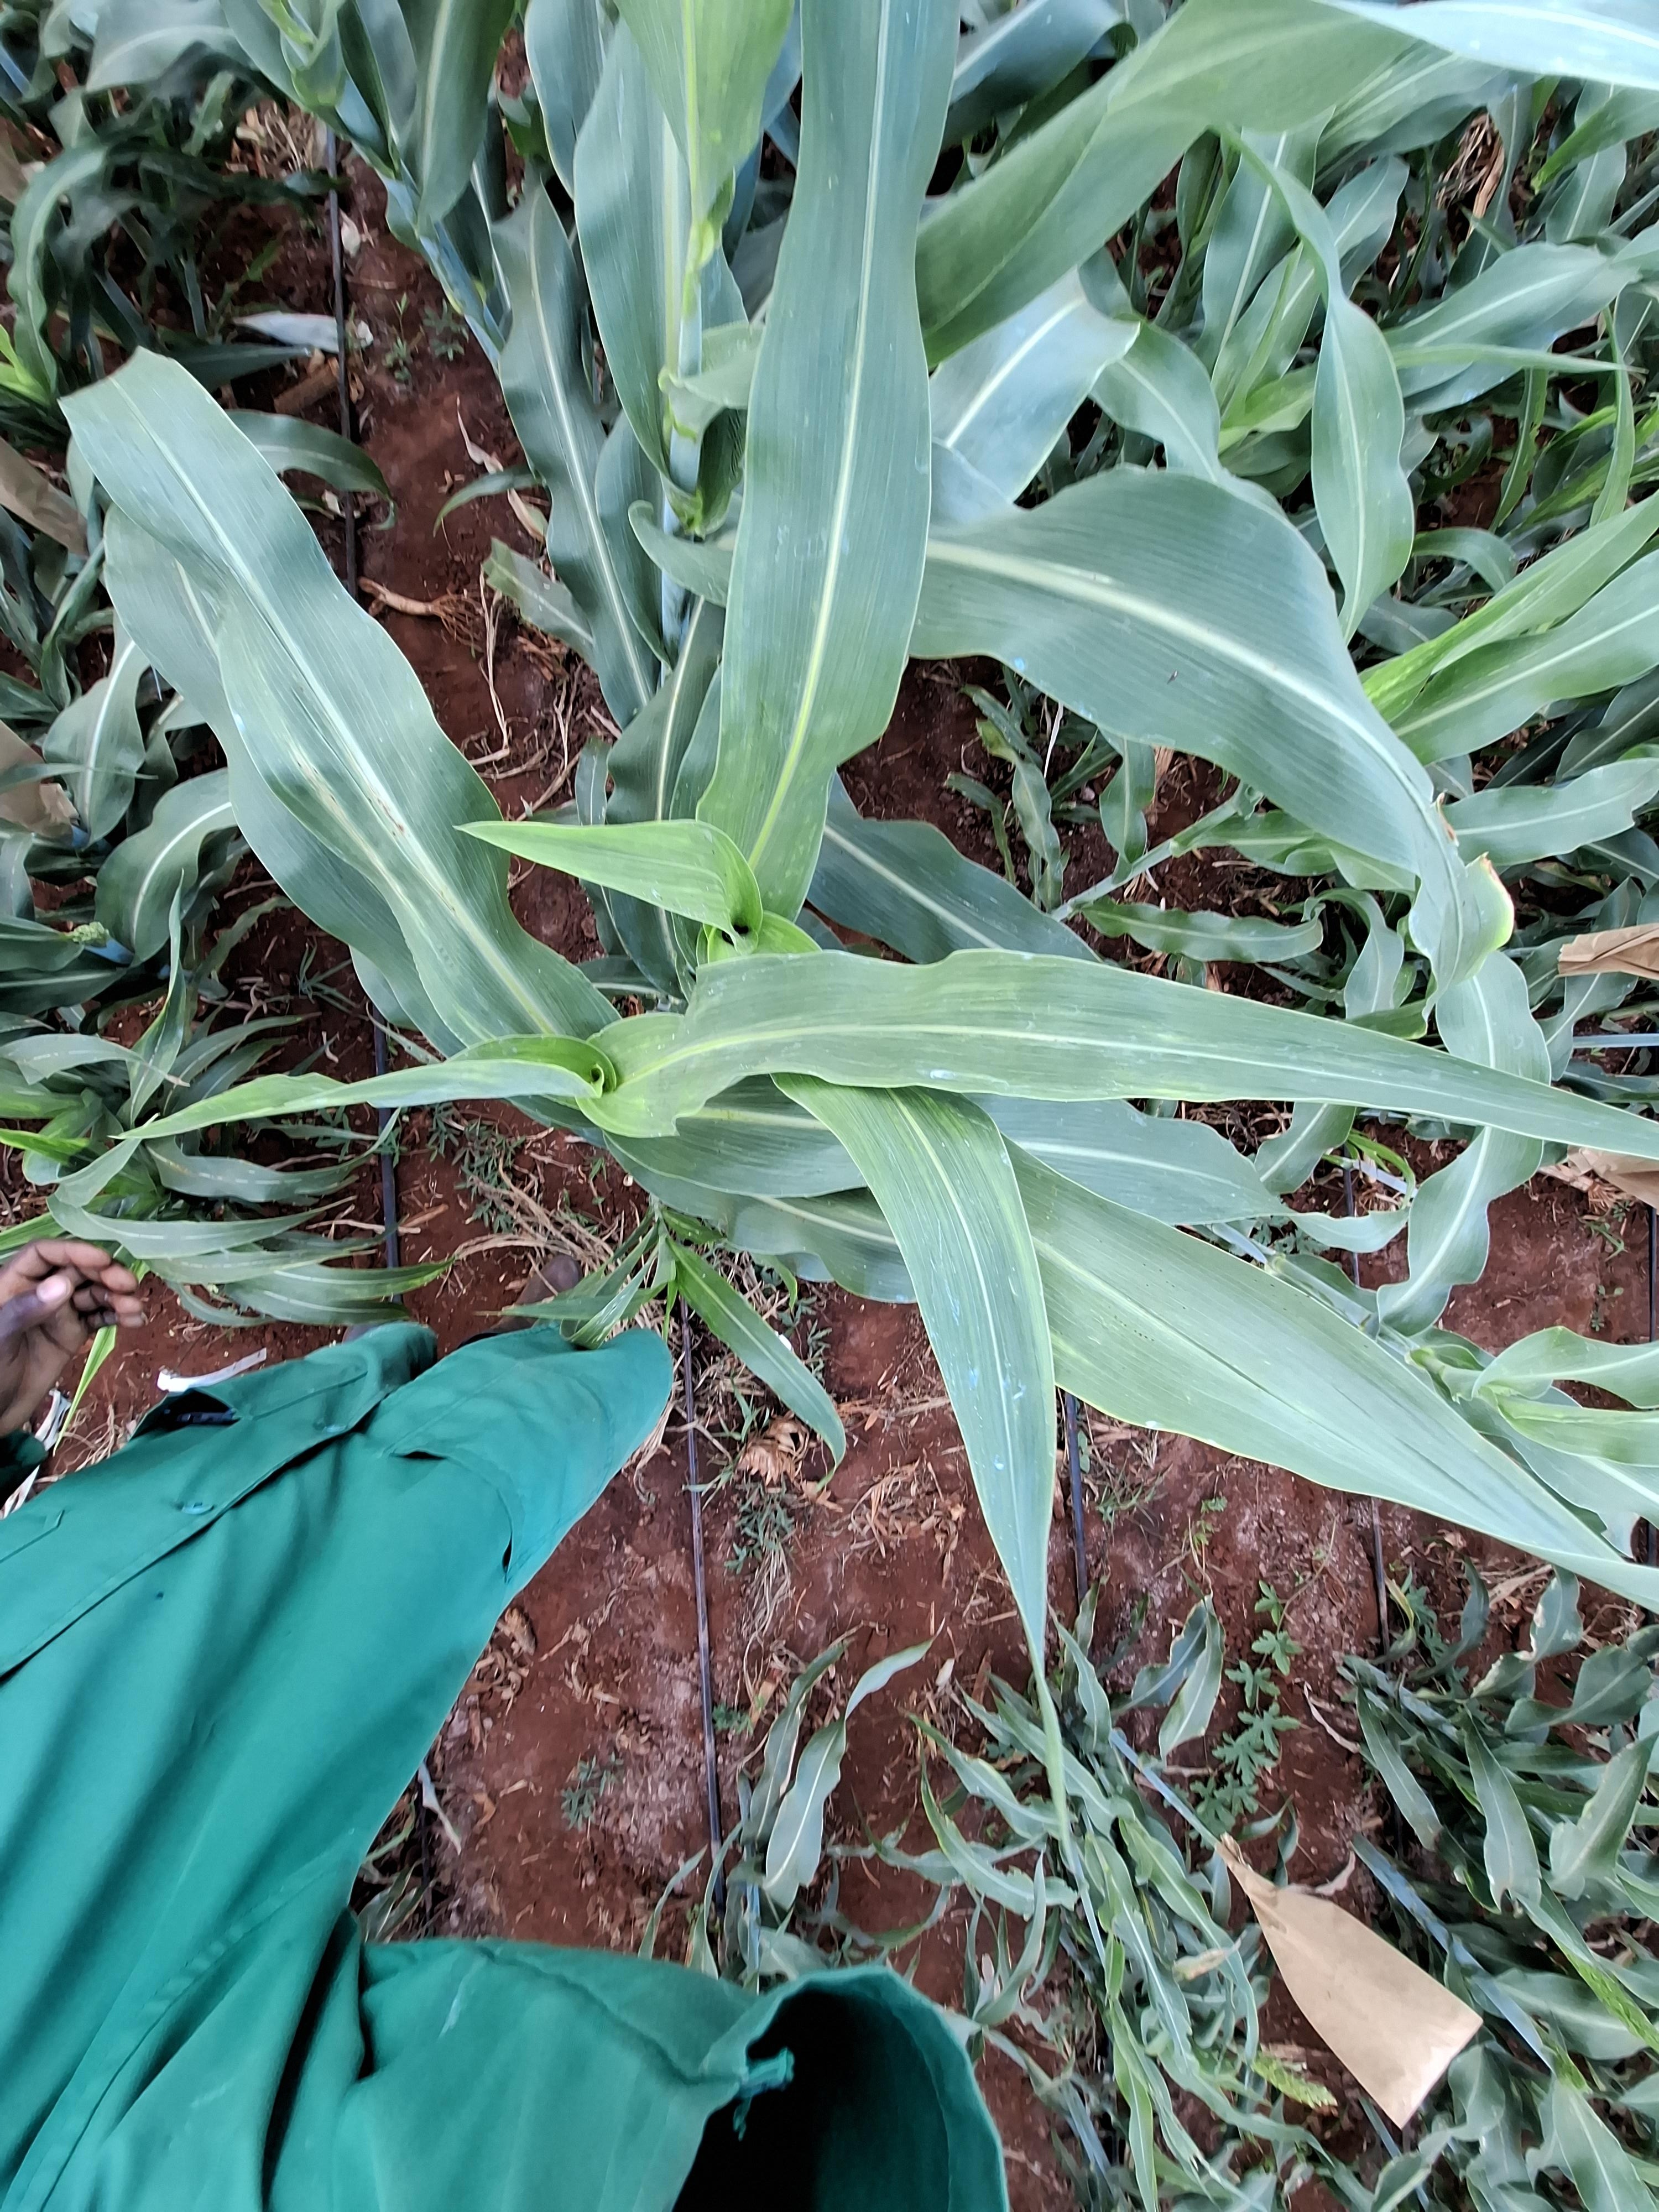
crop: sorghum
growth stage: vegetative
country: Kenya
